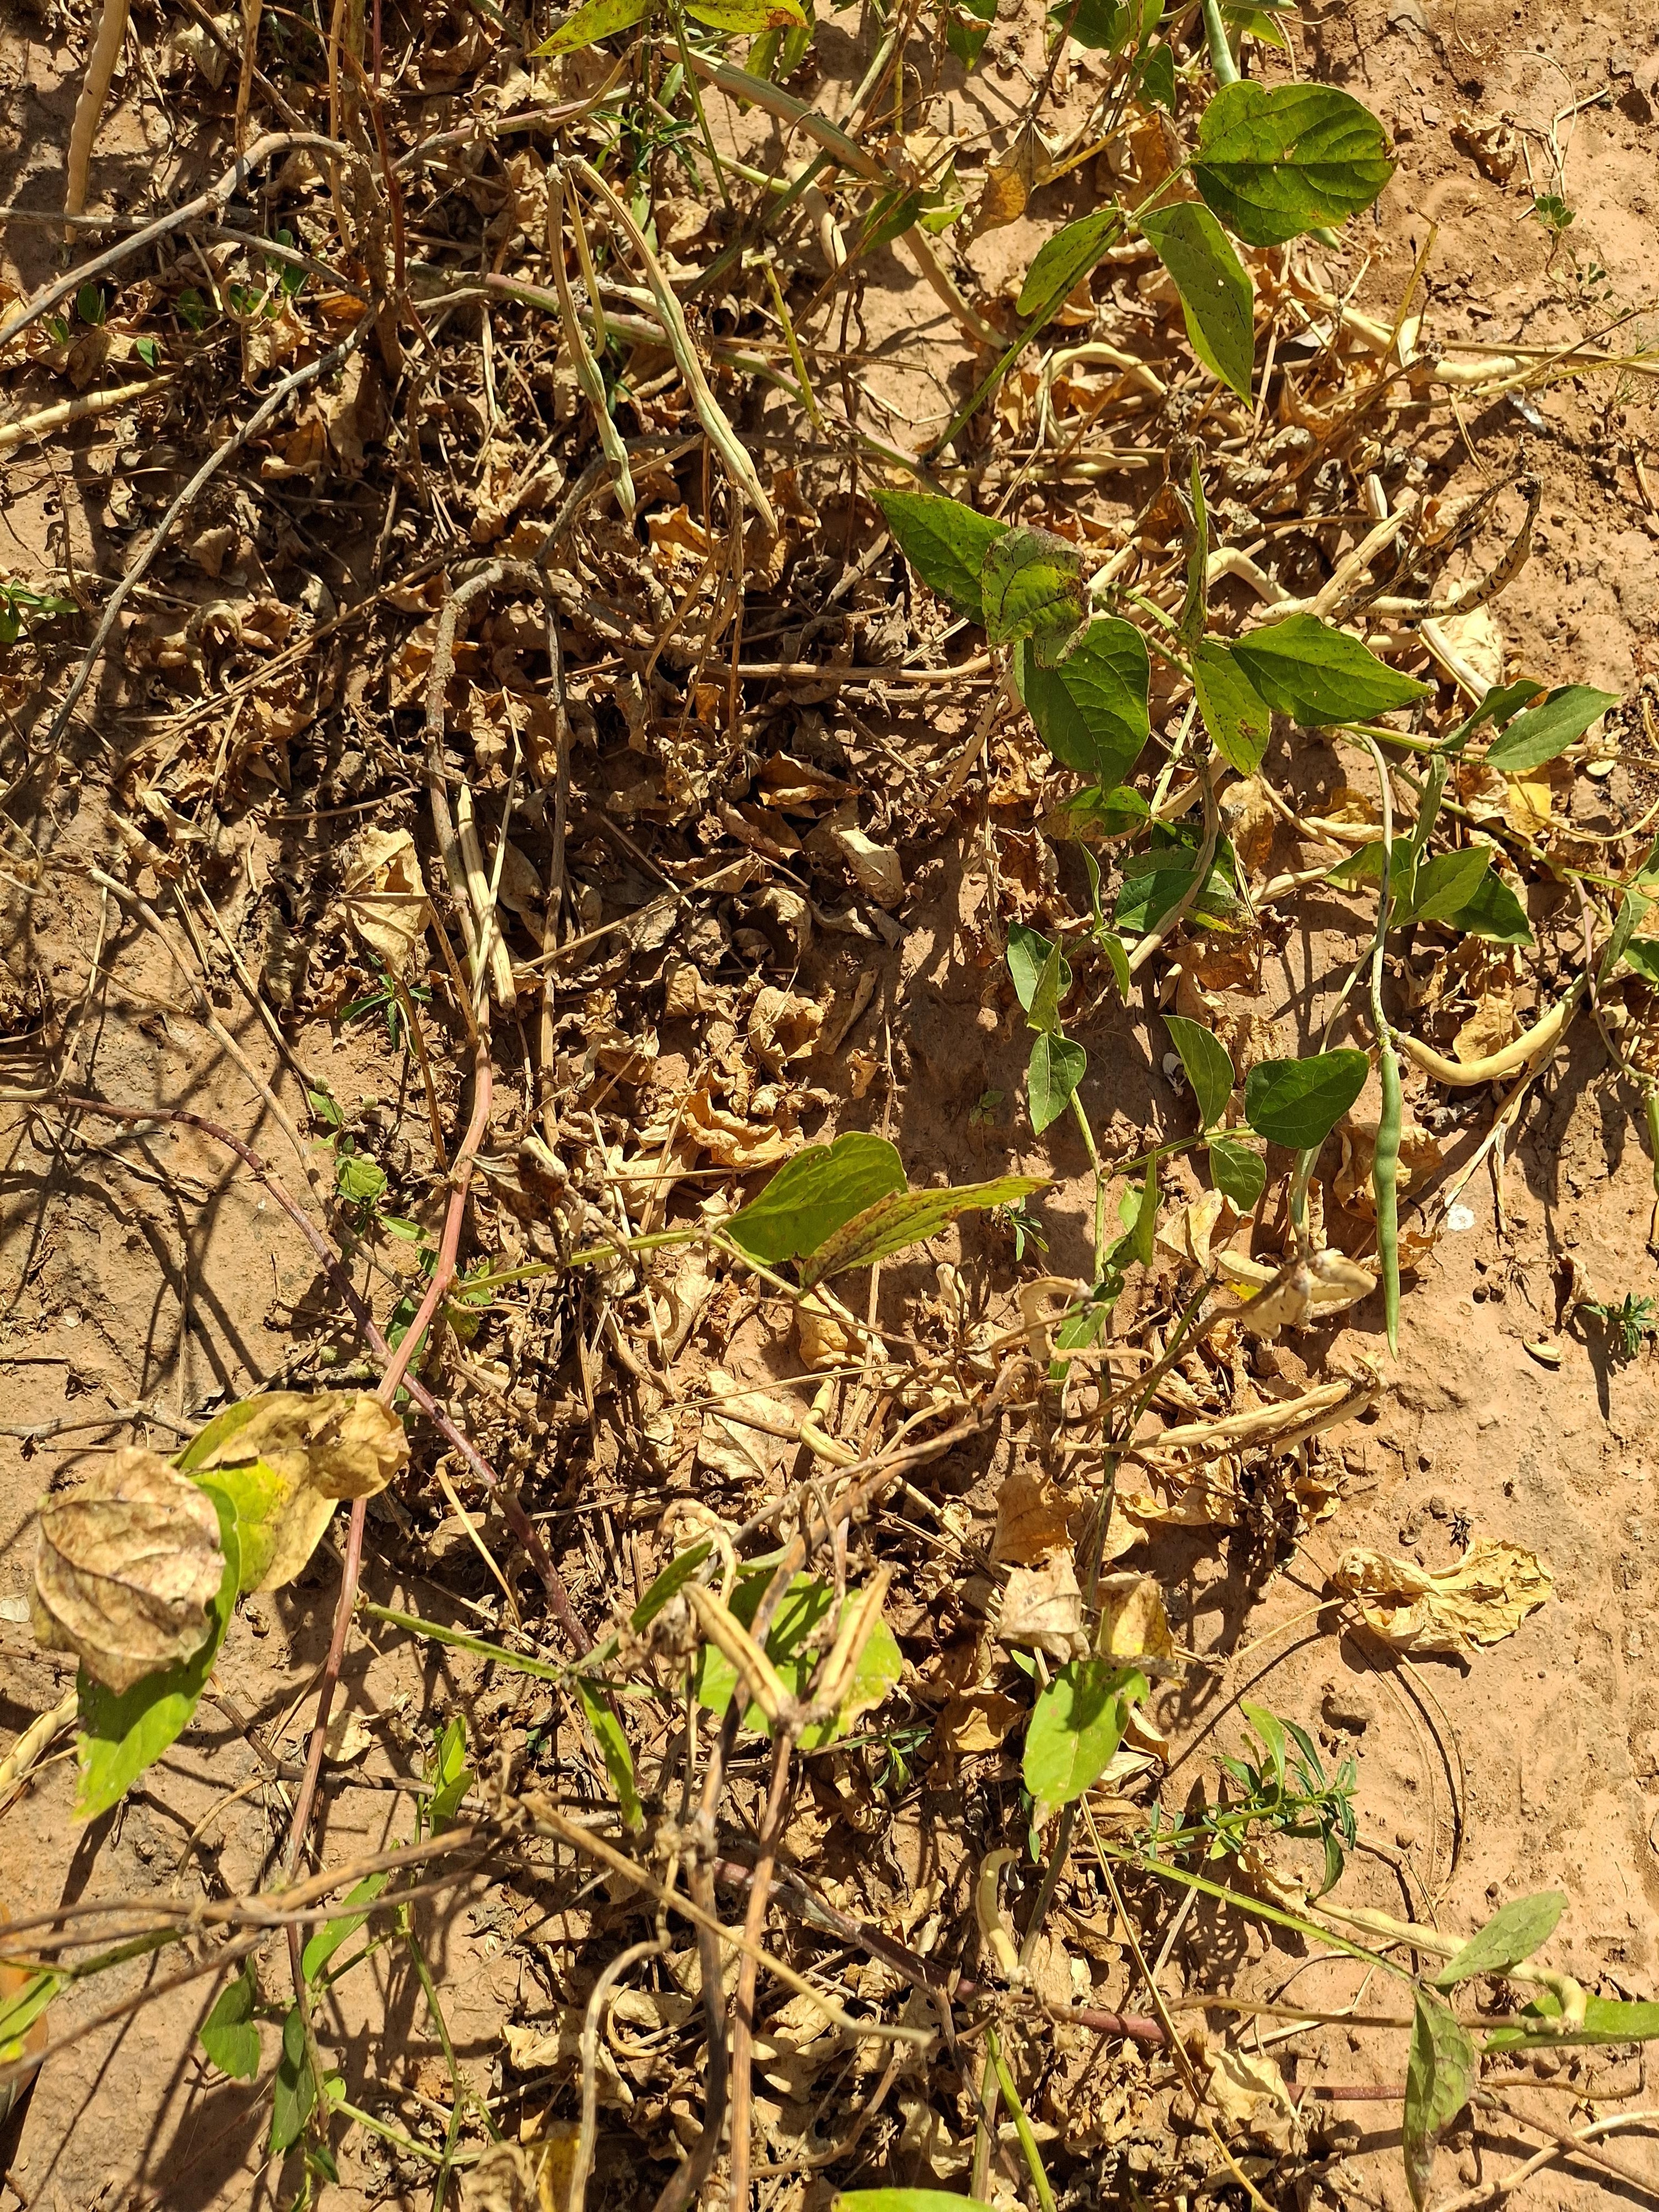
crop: cowpea
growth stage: maturity
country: Nigeria
